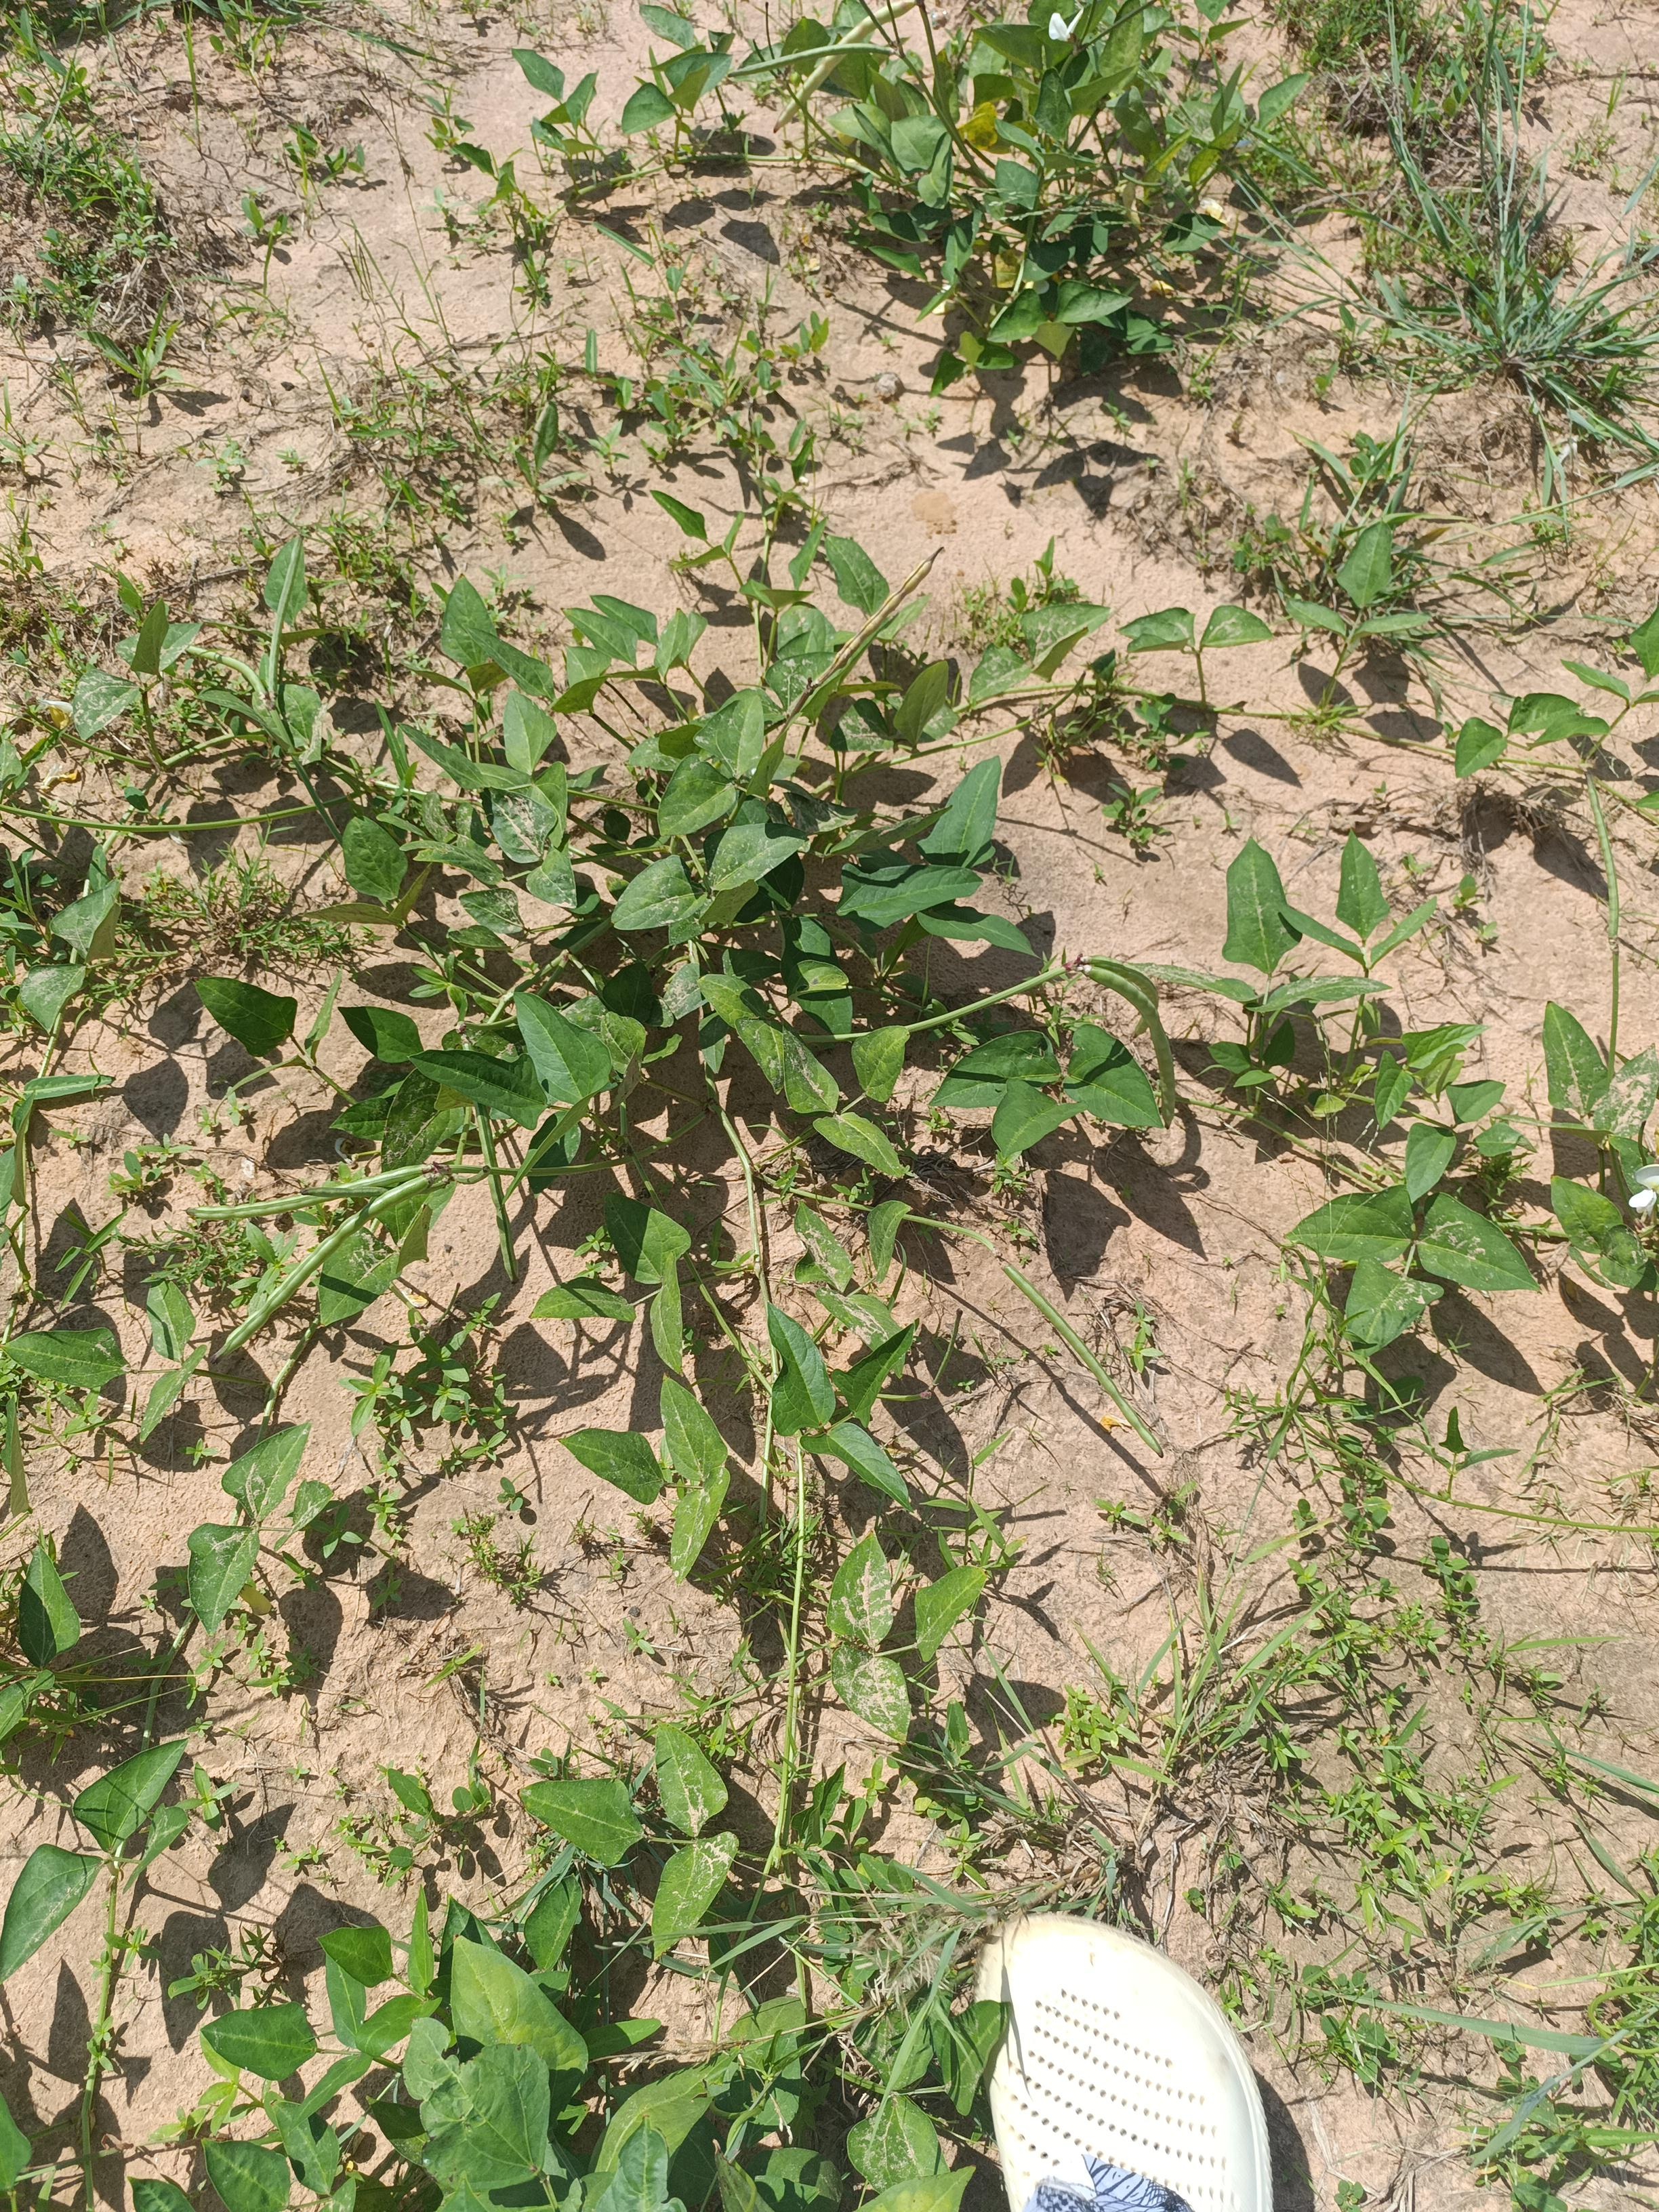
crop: cowpea
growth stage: maturity
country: Nigeria
